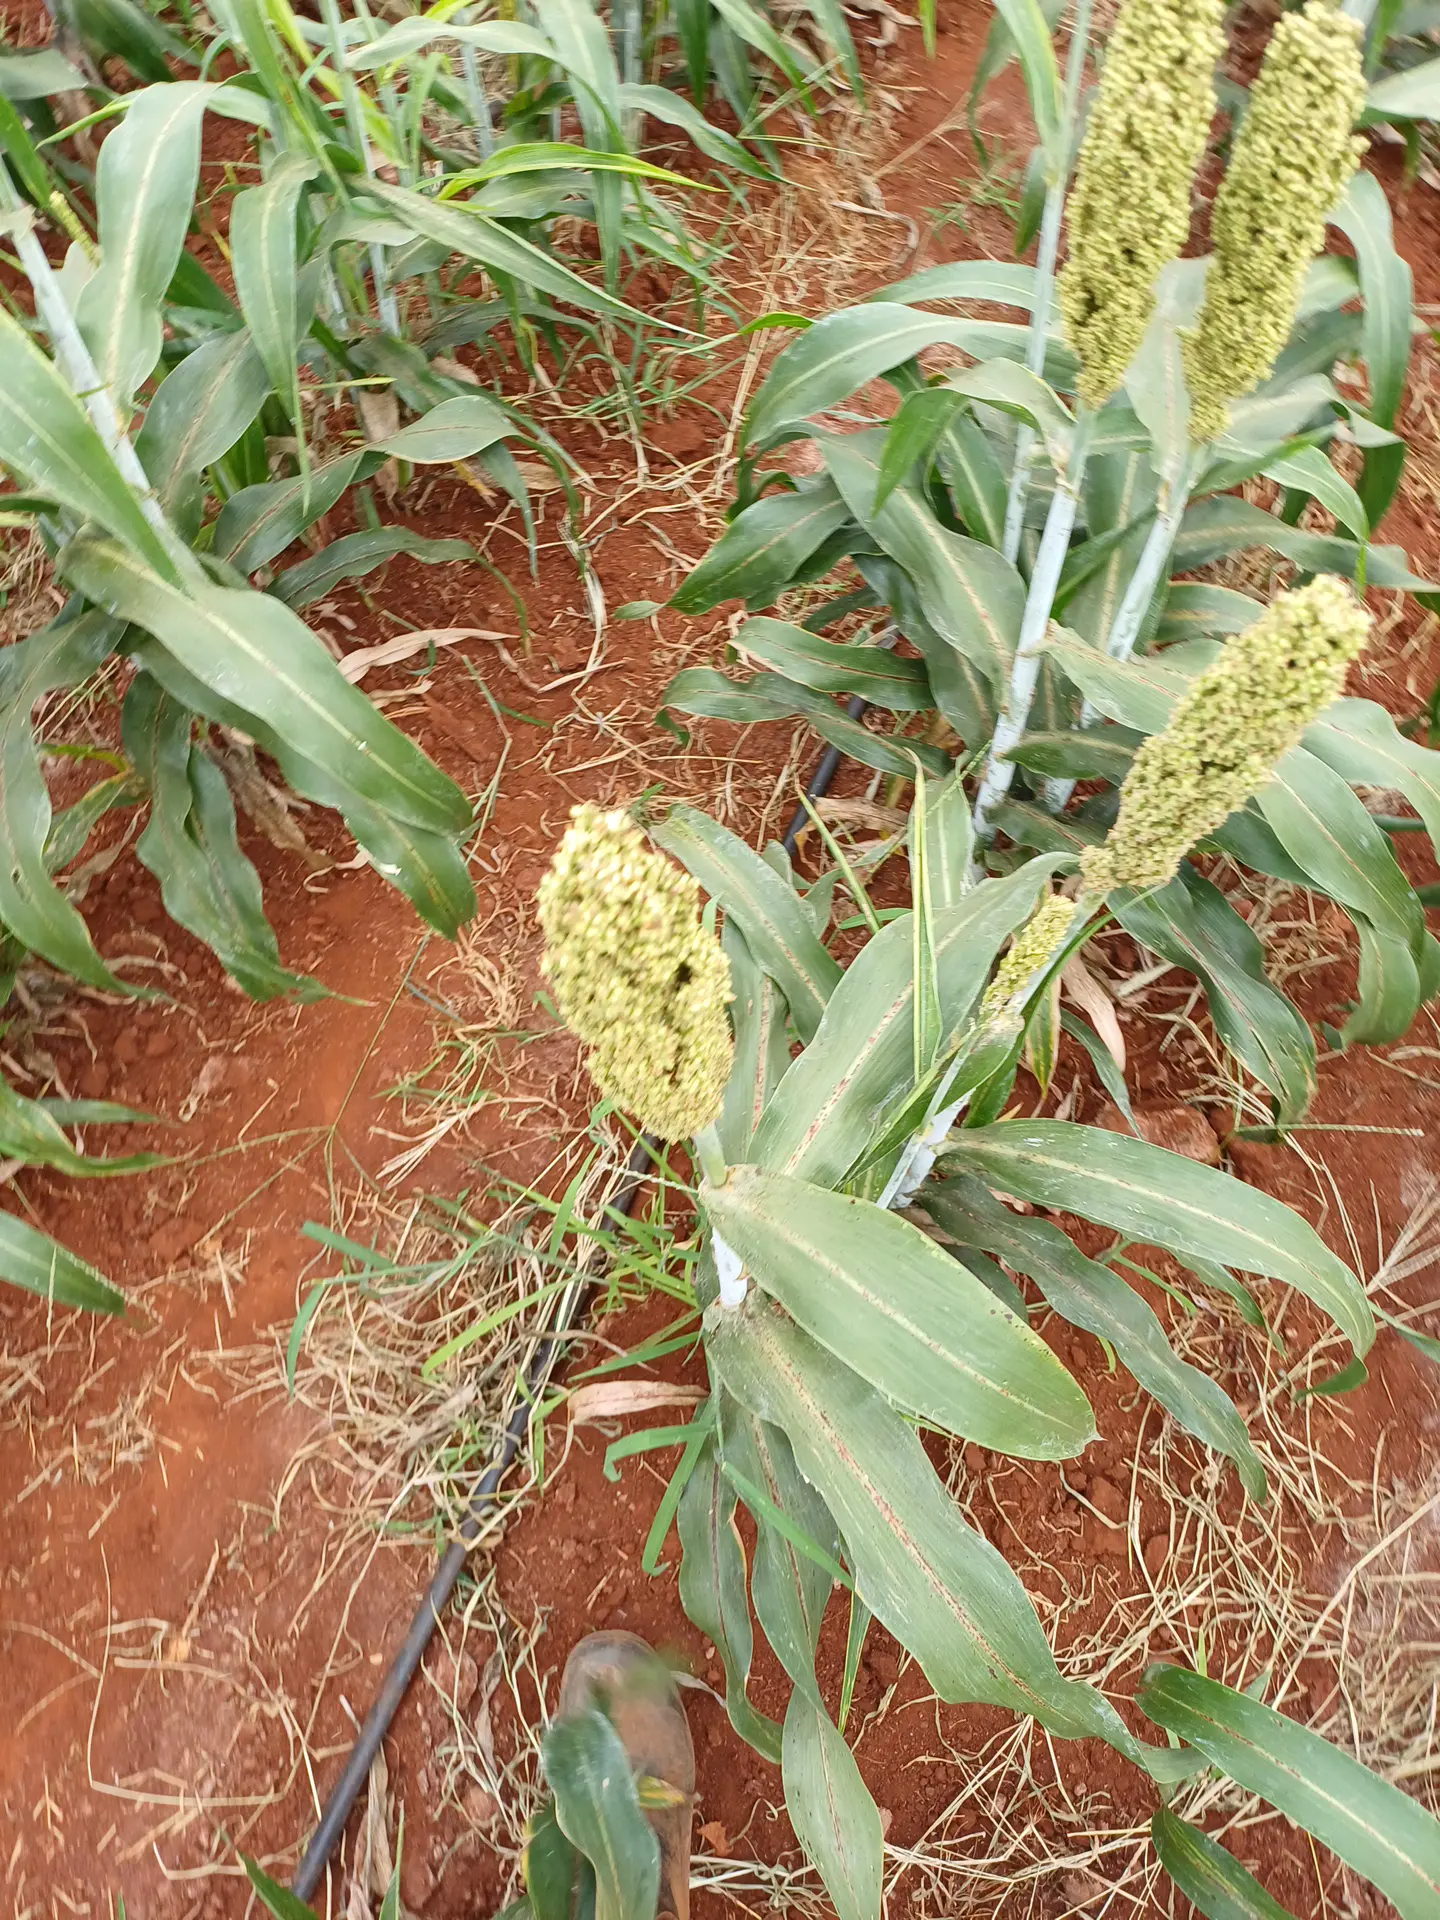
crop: sorghum
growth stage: filling grain
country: Kenya
